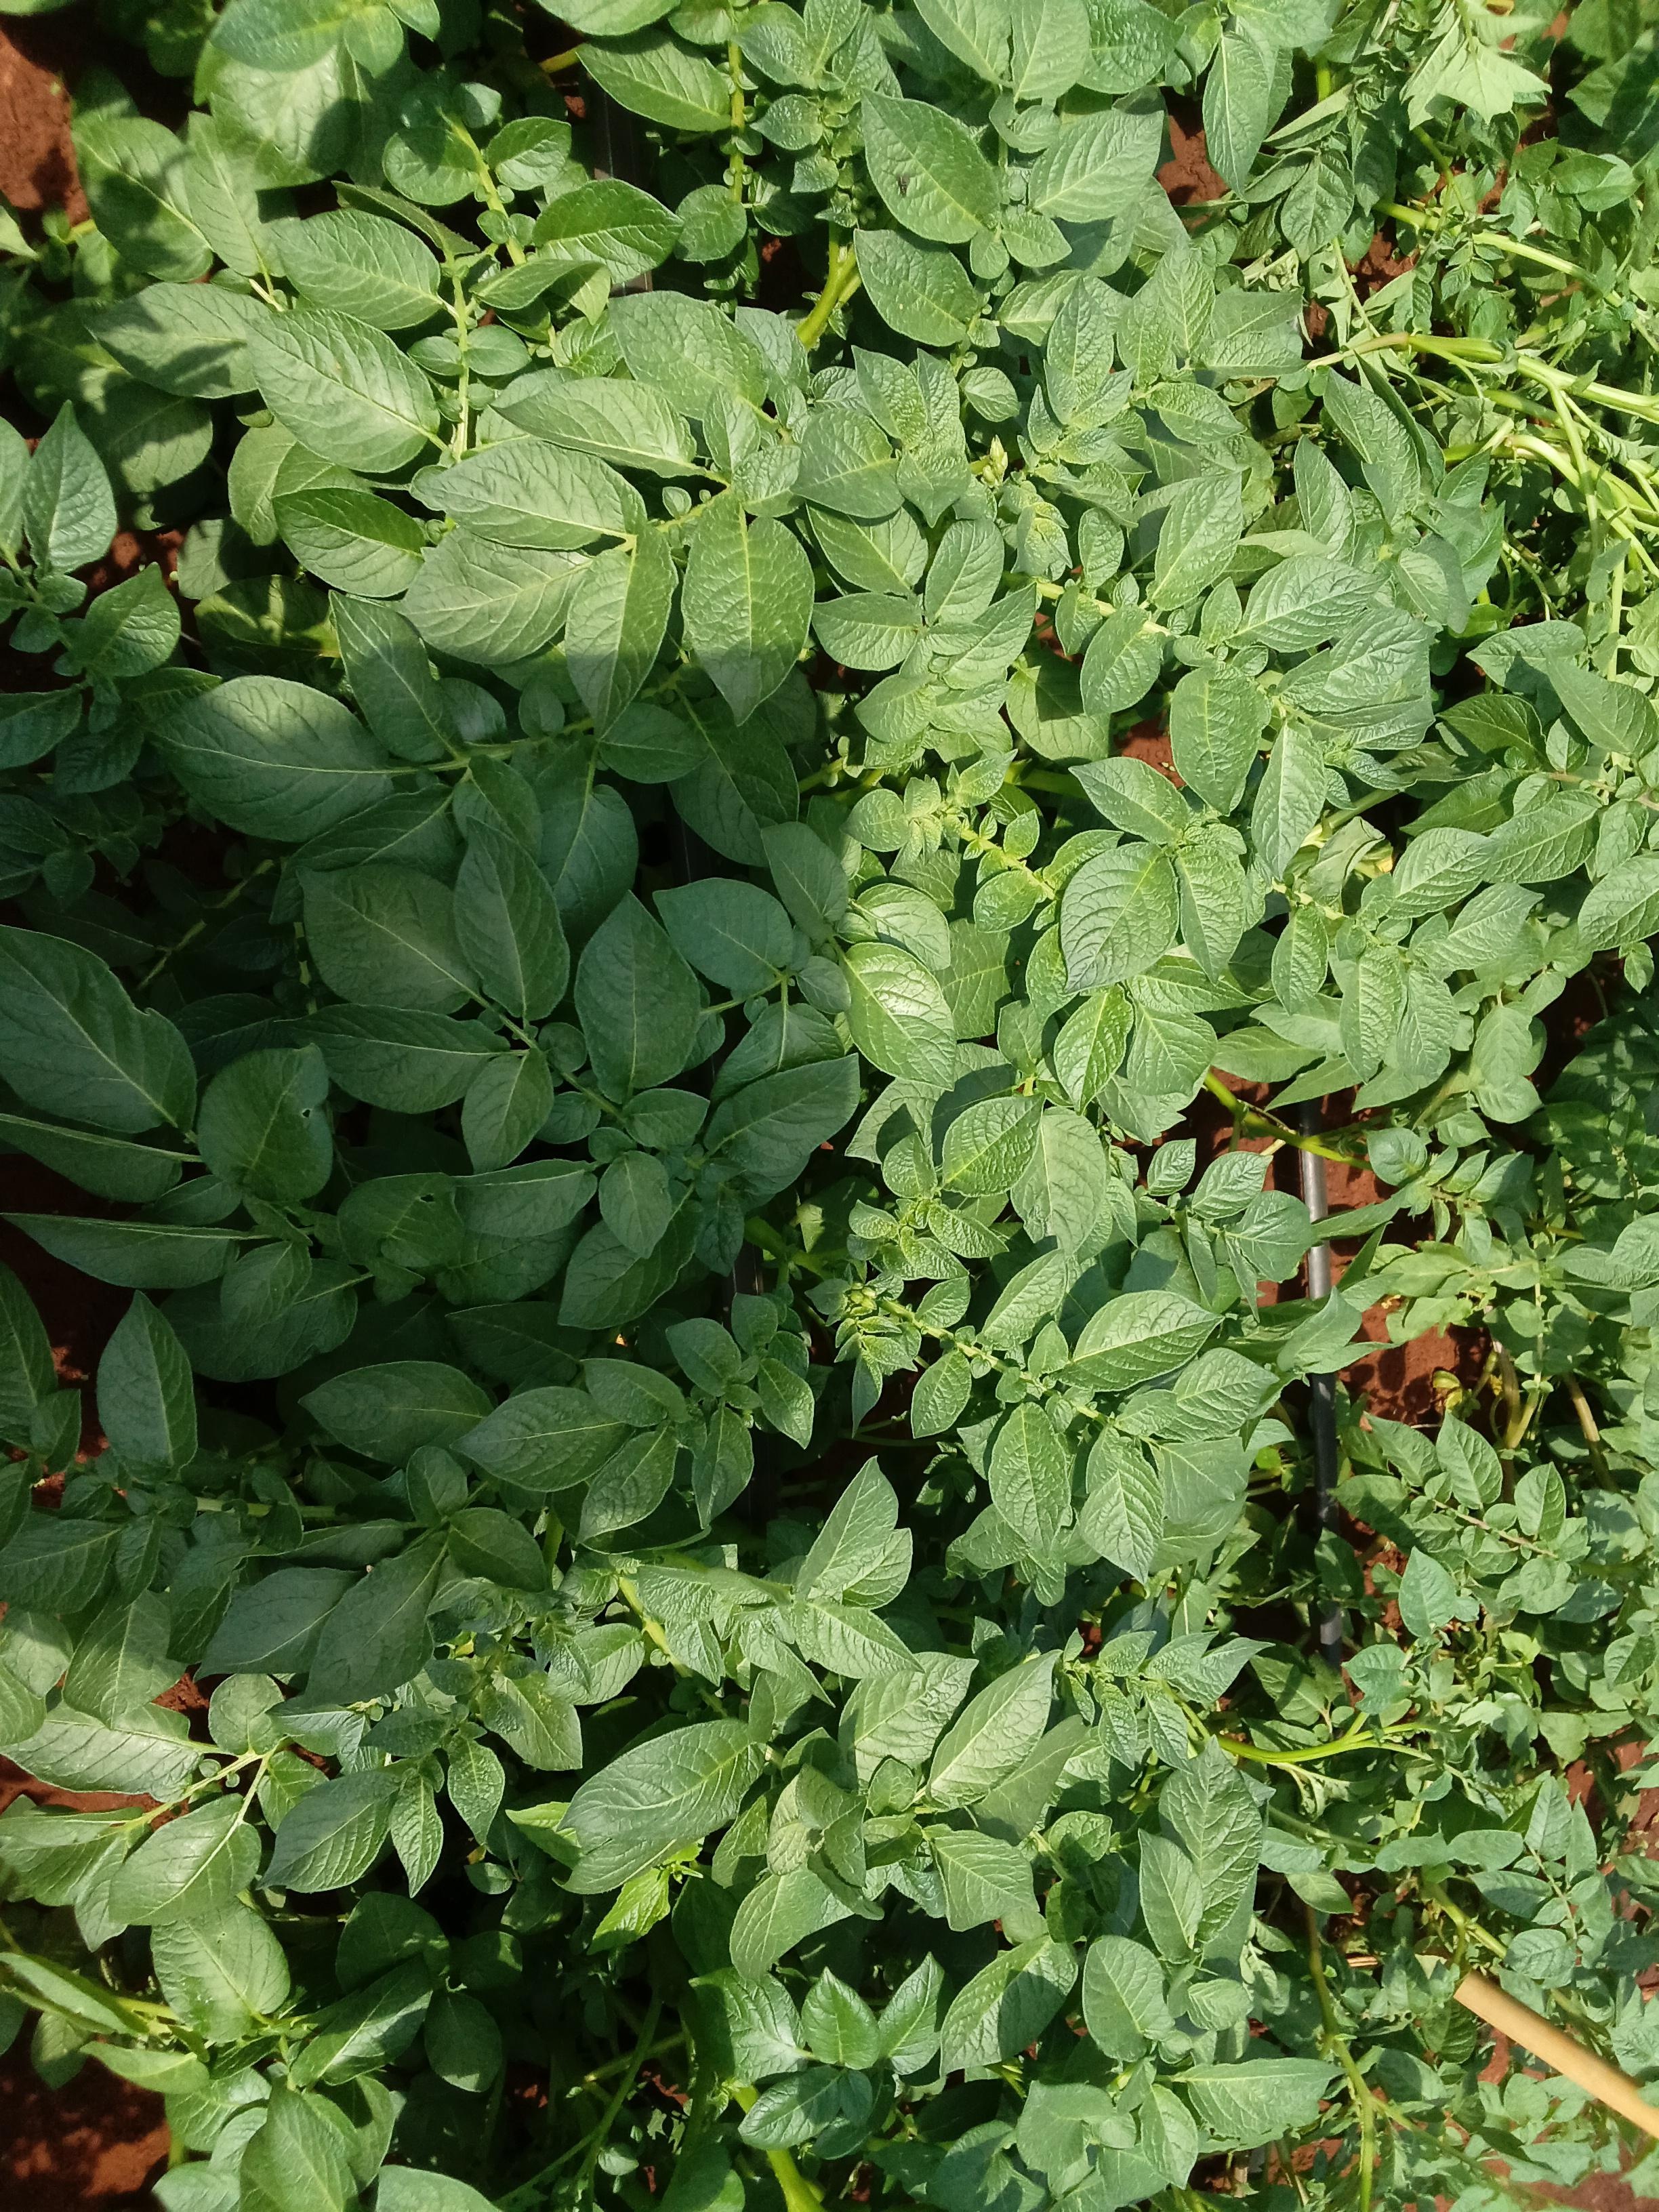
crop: potato
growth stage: vegetative
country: Kenya
